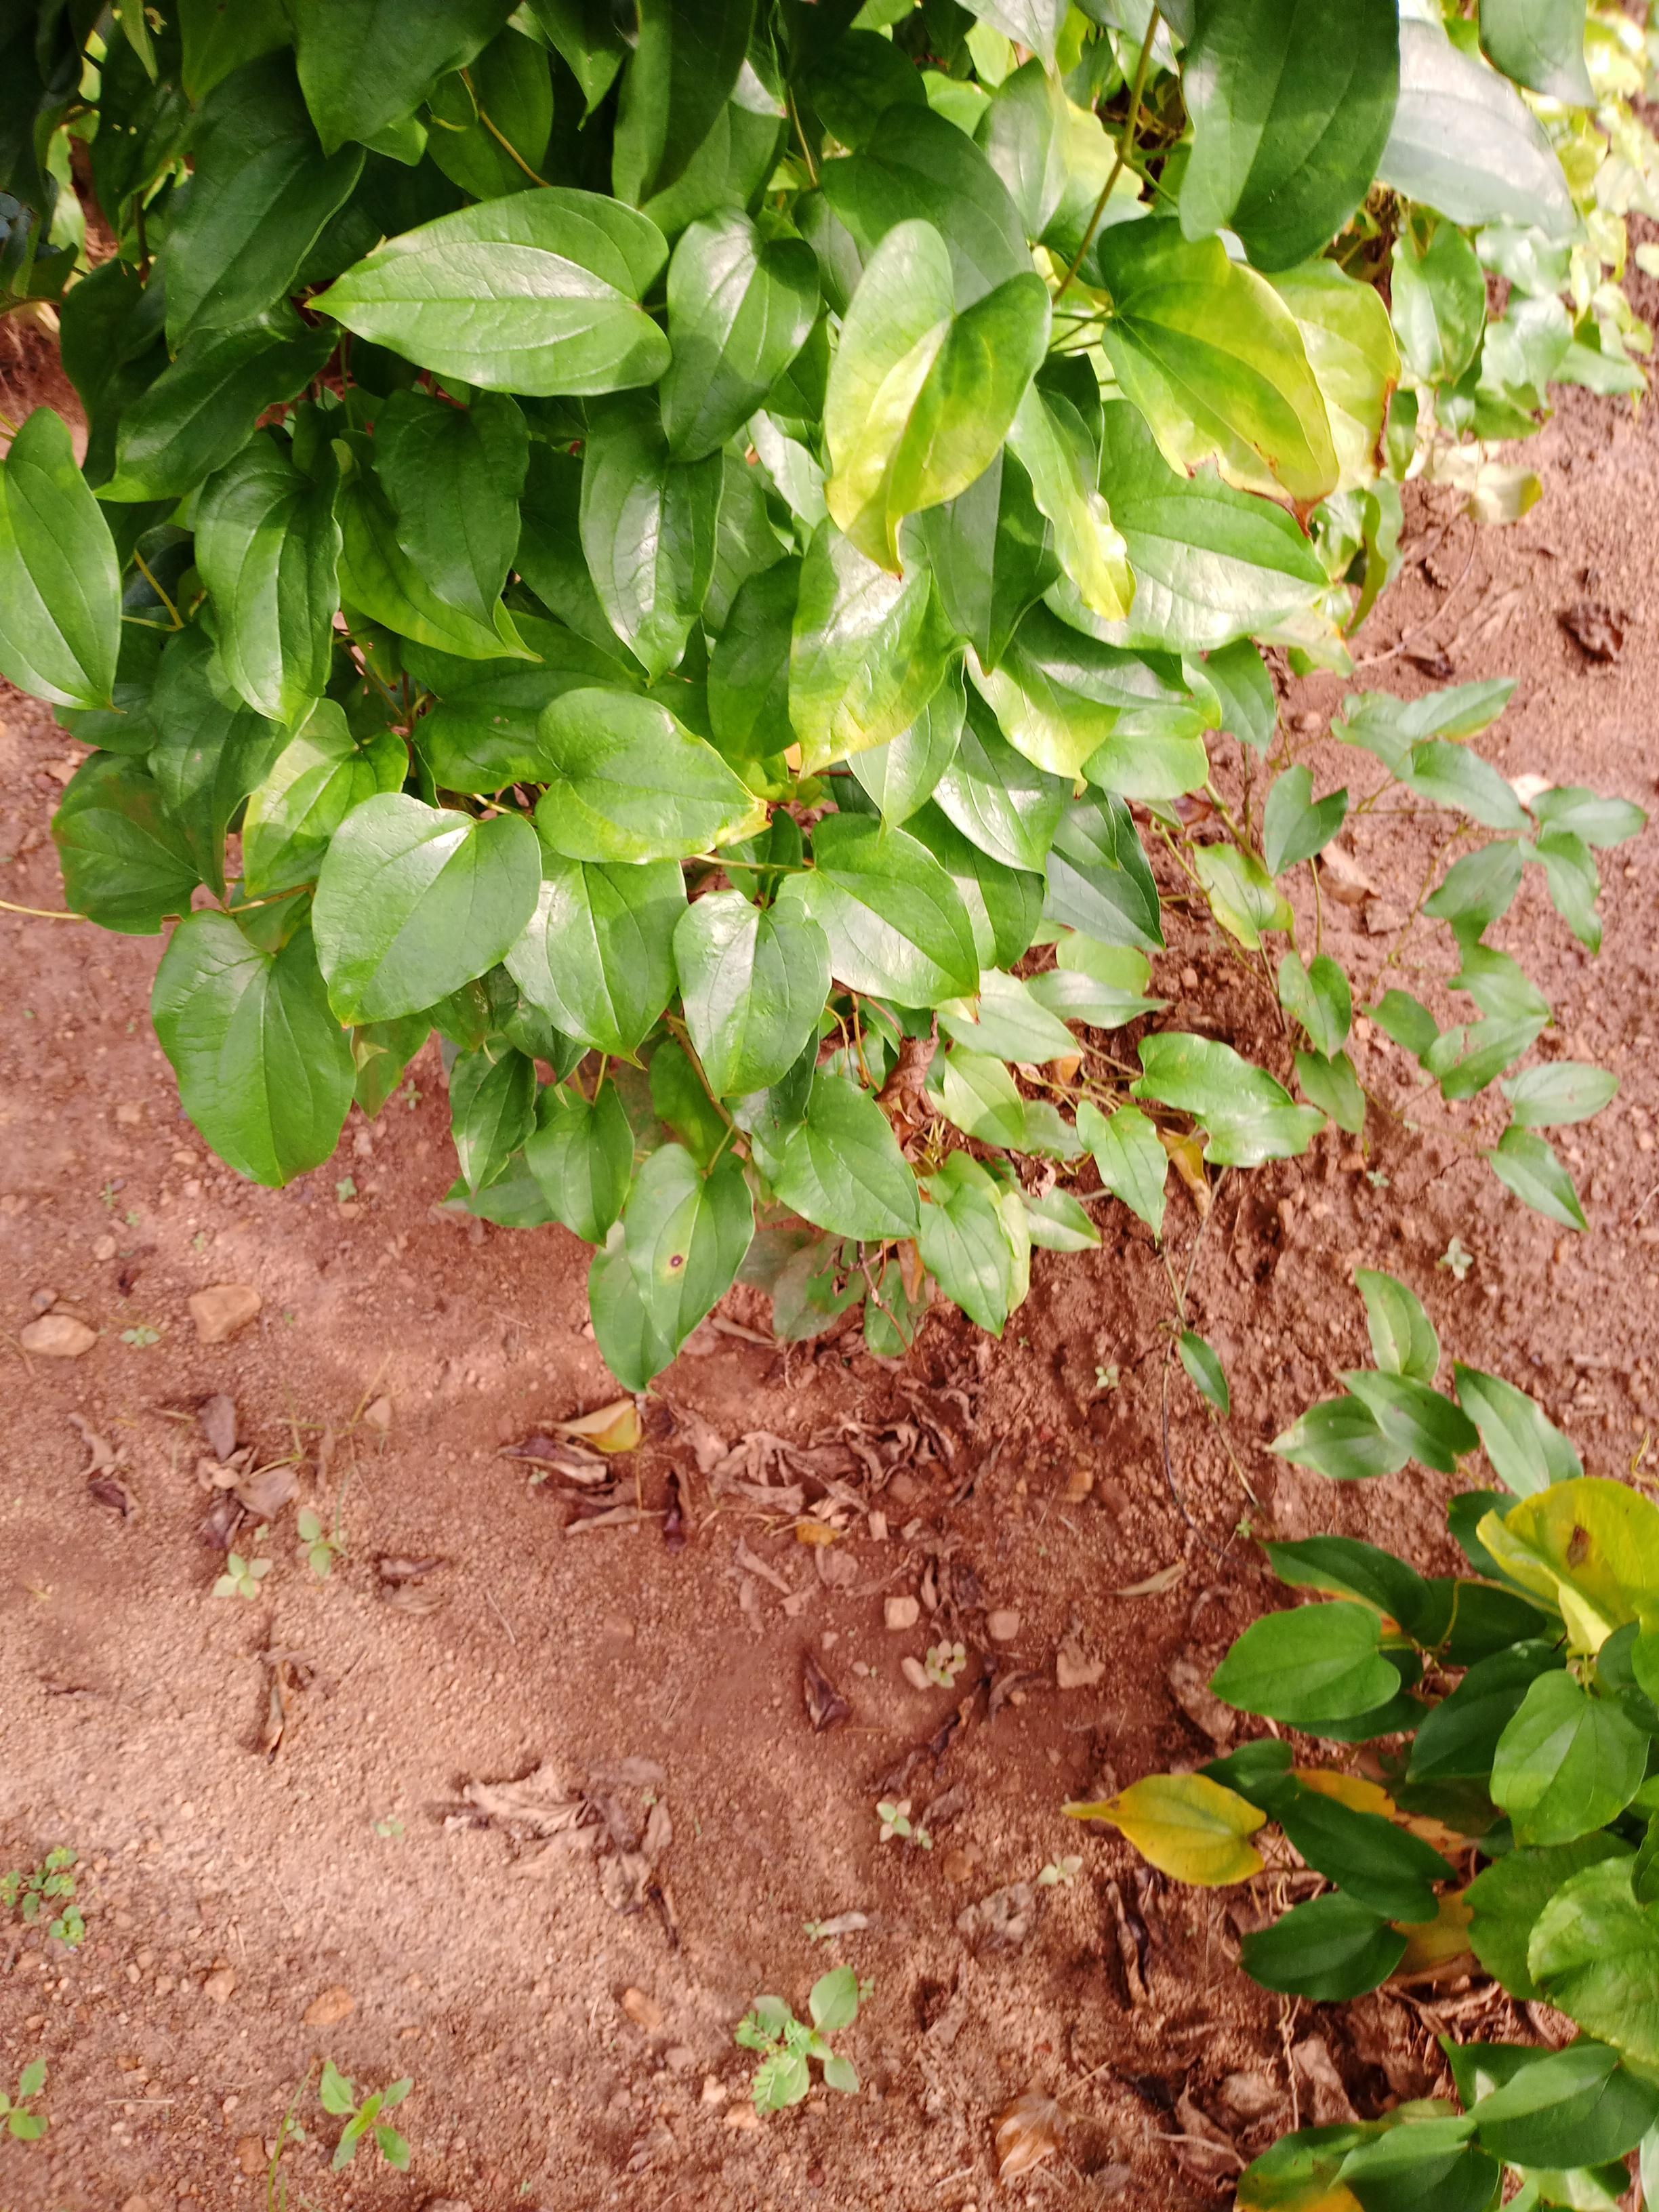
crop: yam
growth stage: vegetative
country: Nigeria
